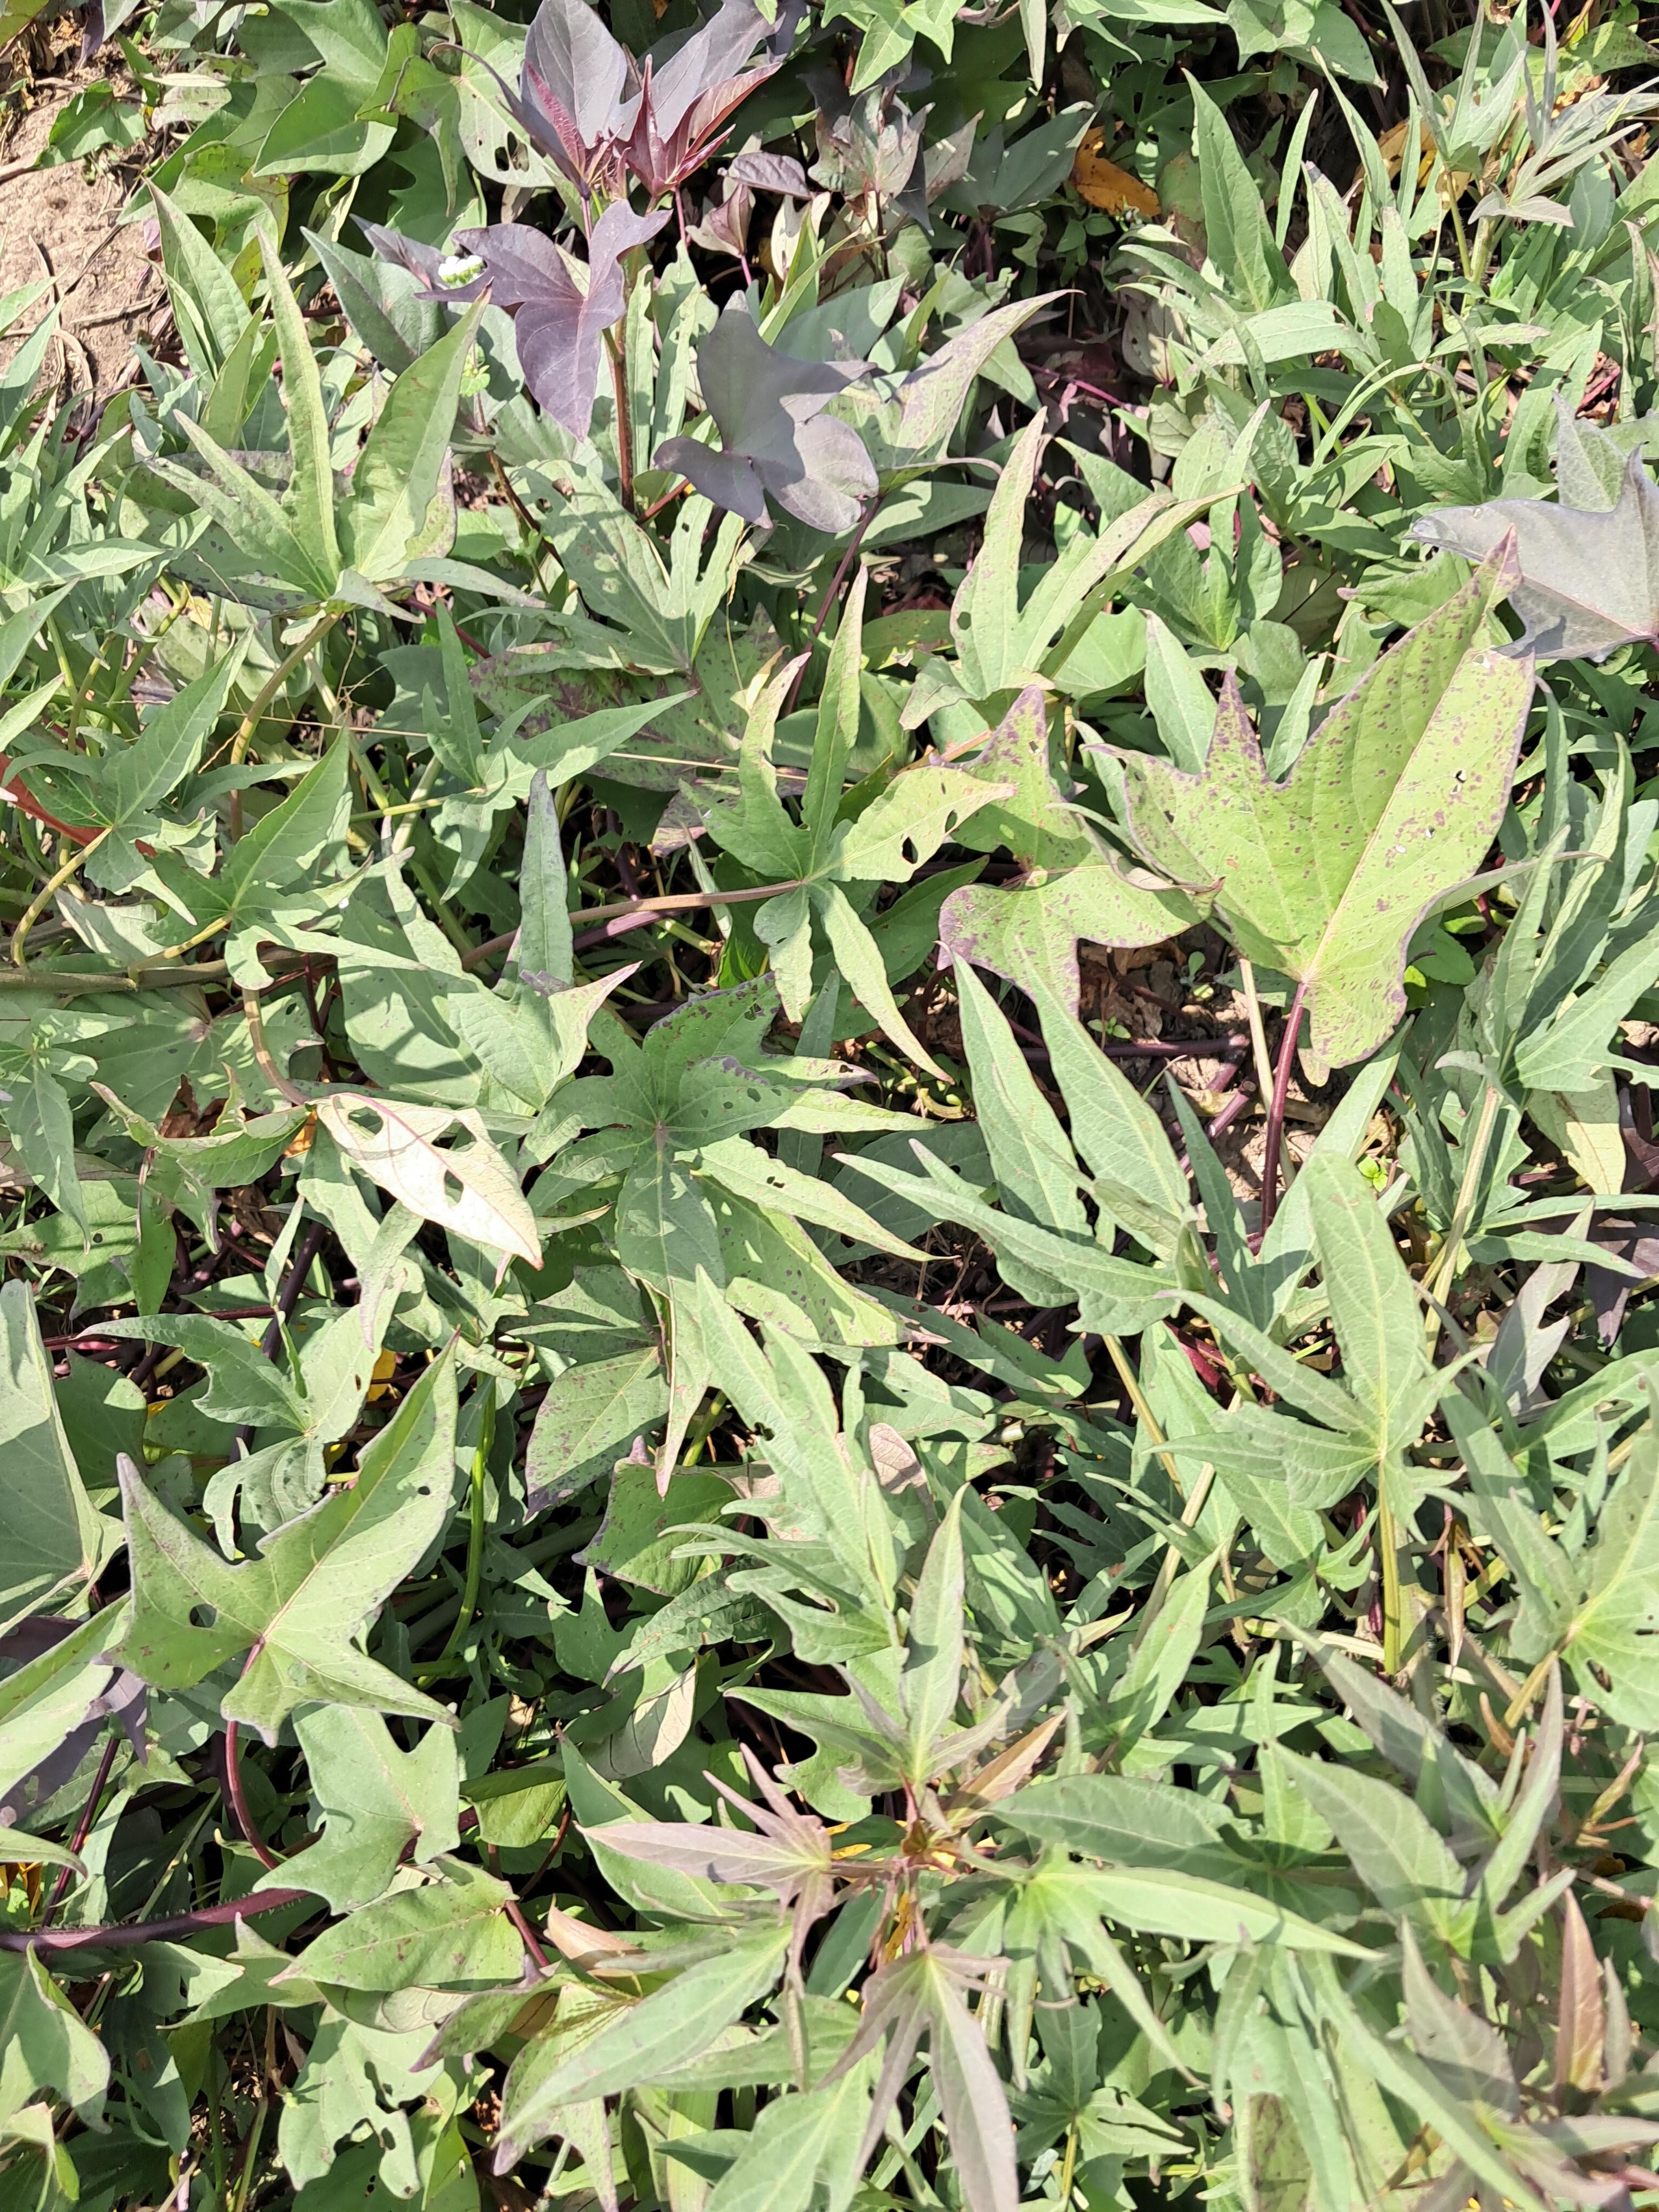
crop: sweet potato
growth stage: flowering
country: Tanzania
